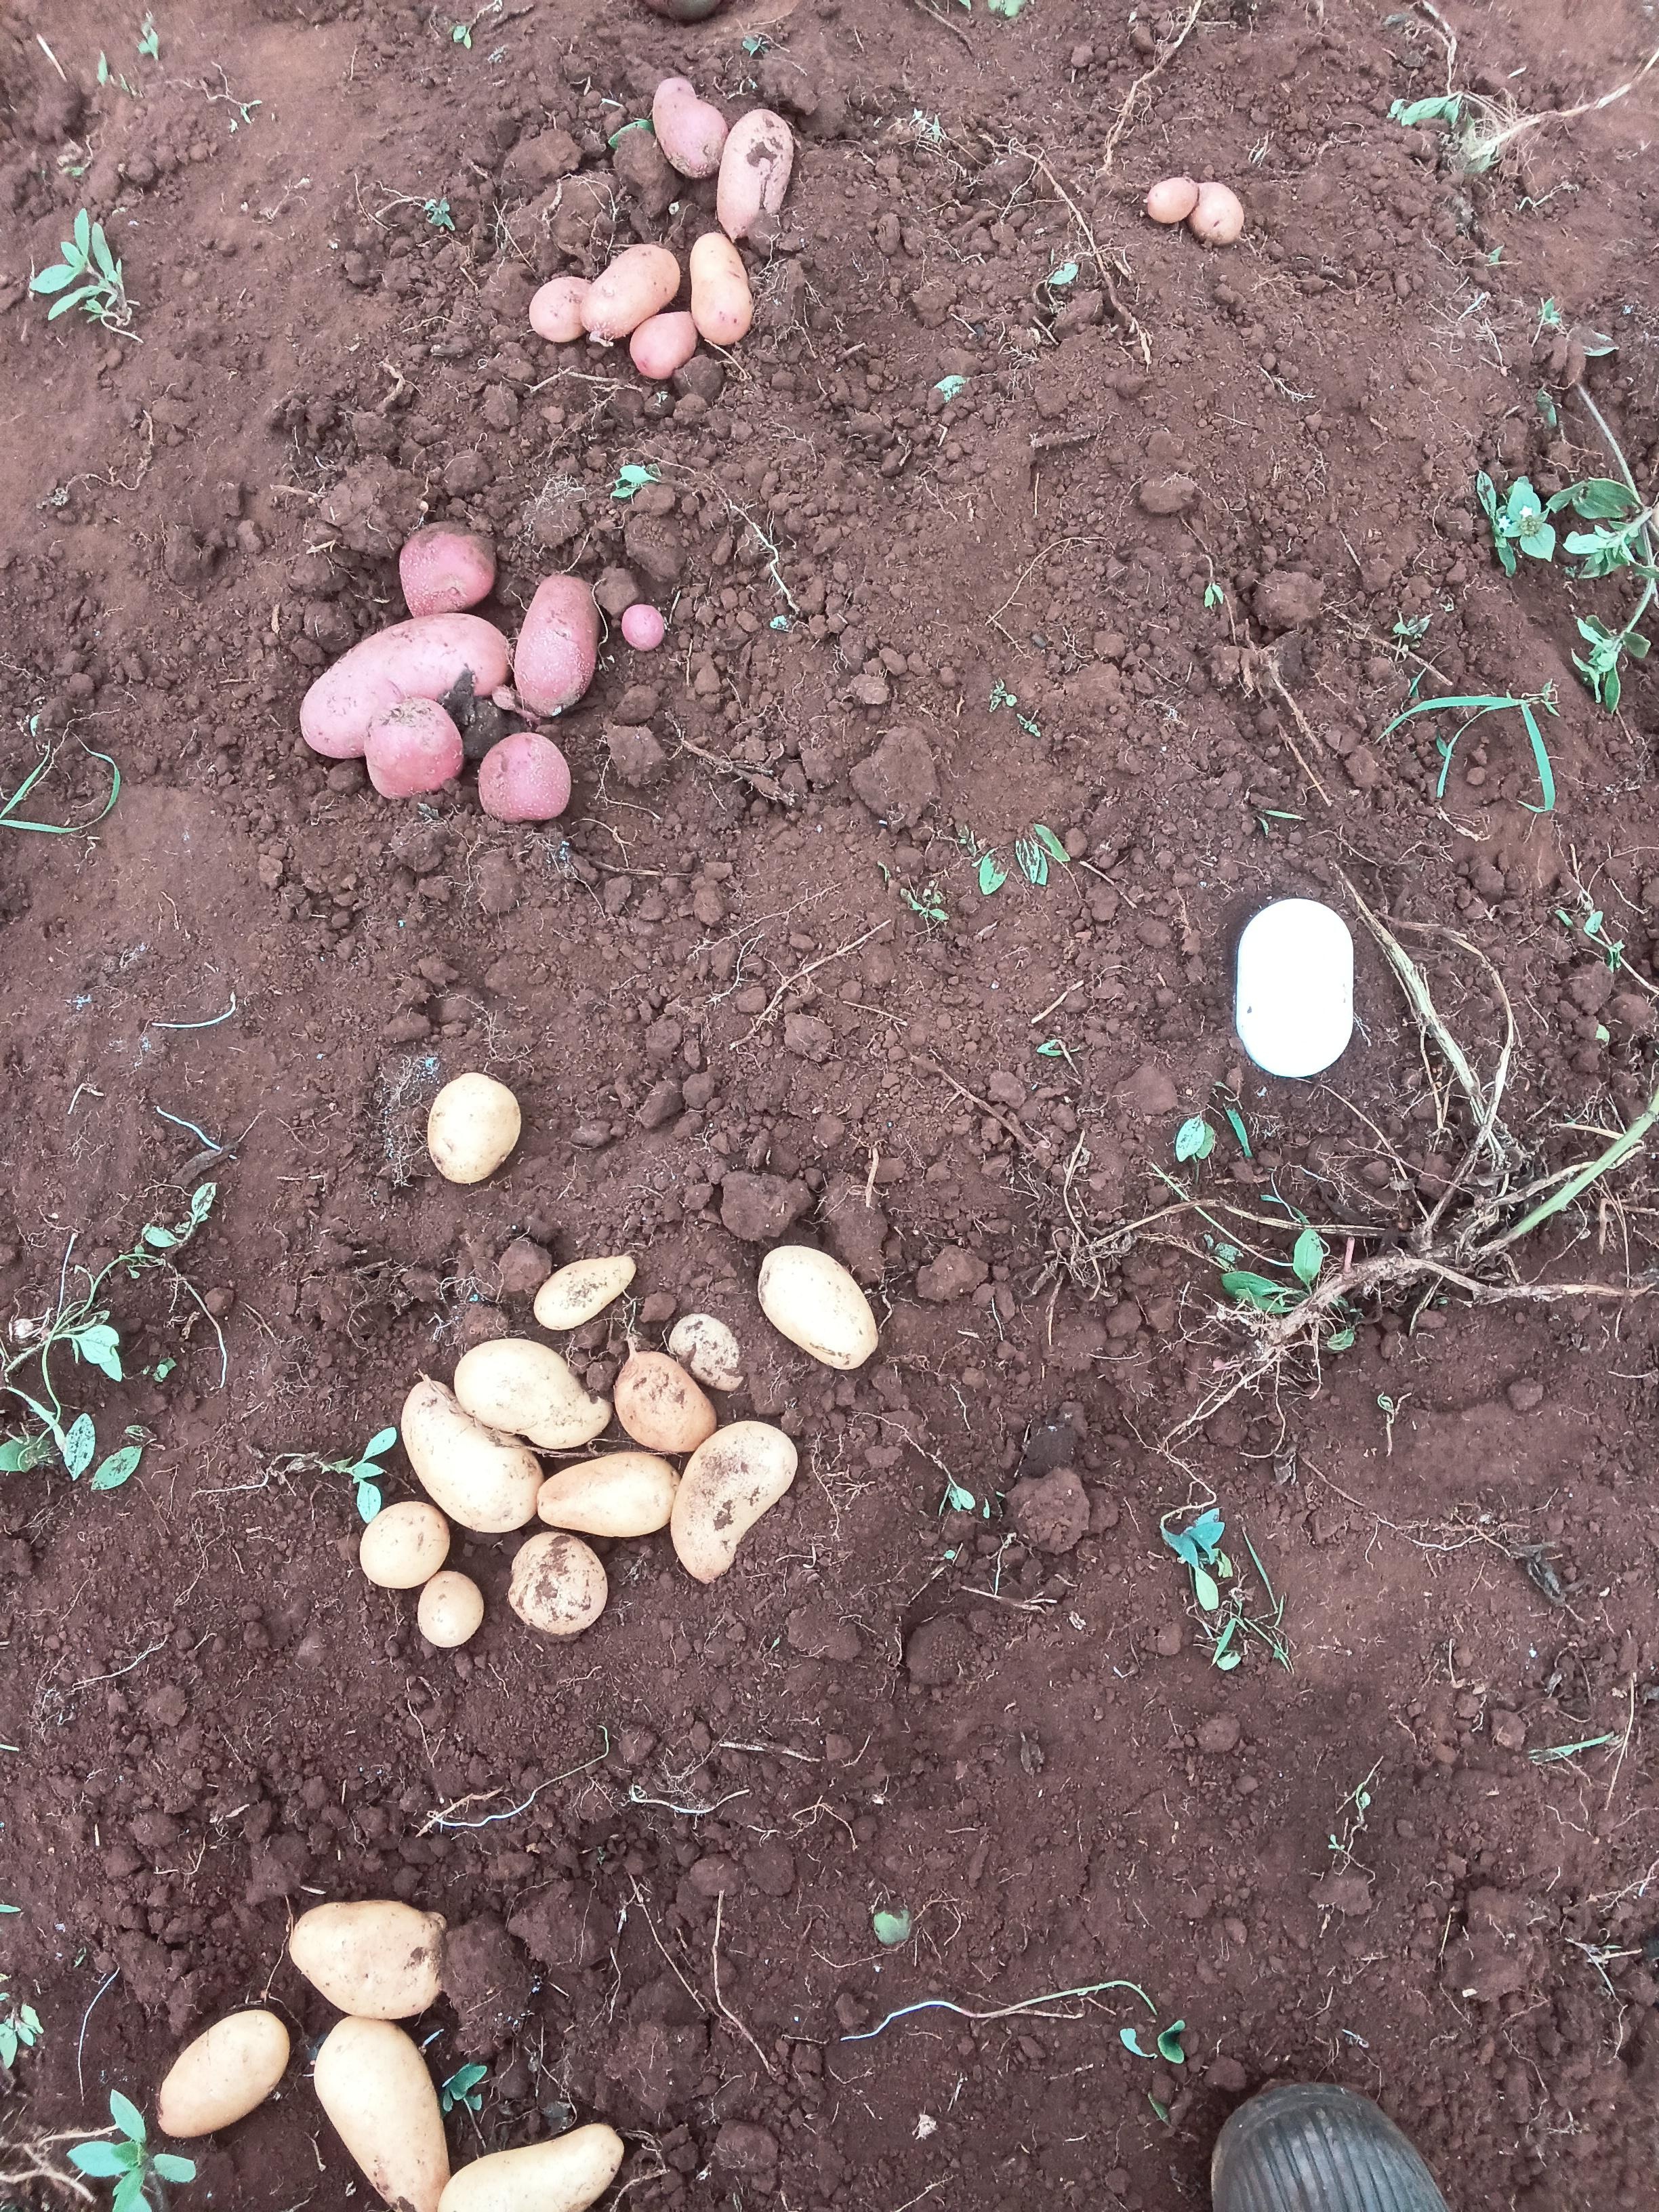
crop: potato
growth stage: harvest maturity
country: Kenya
